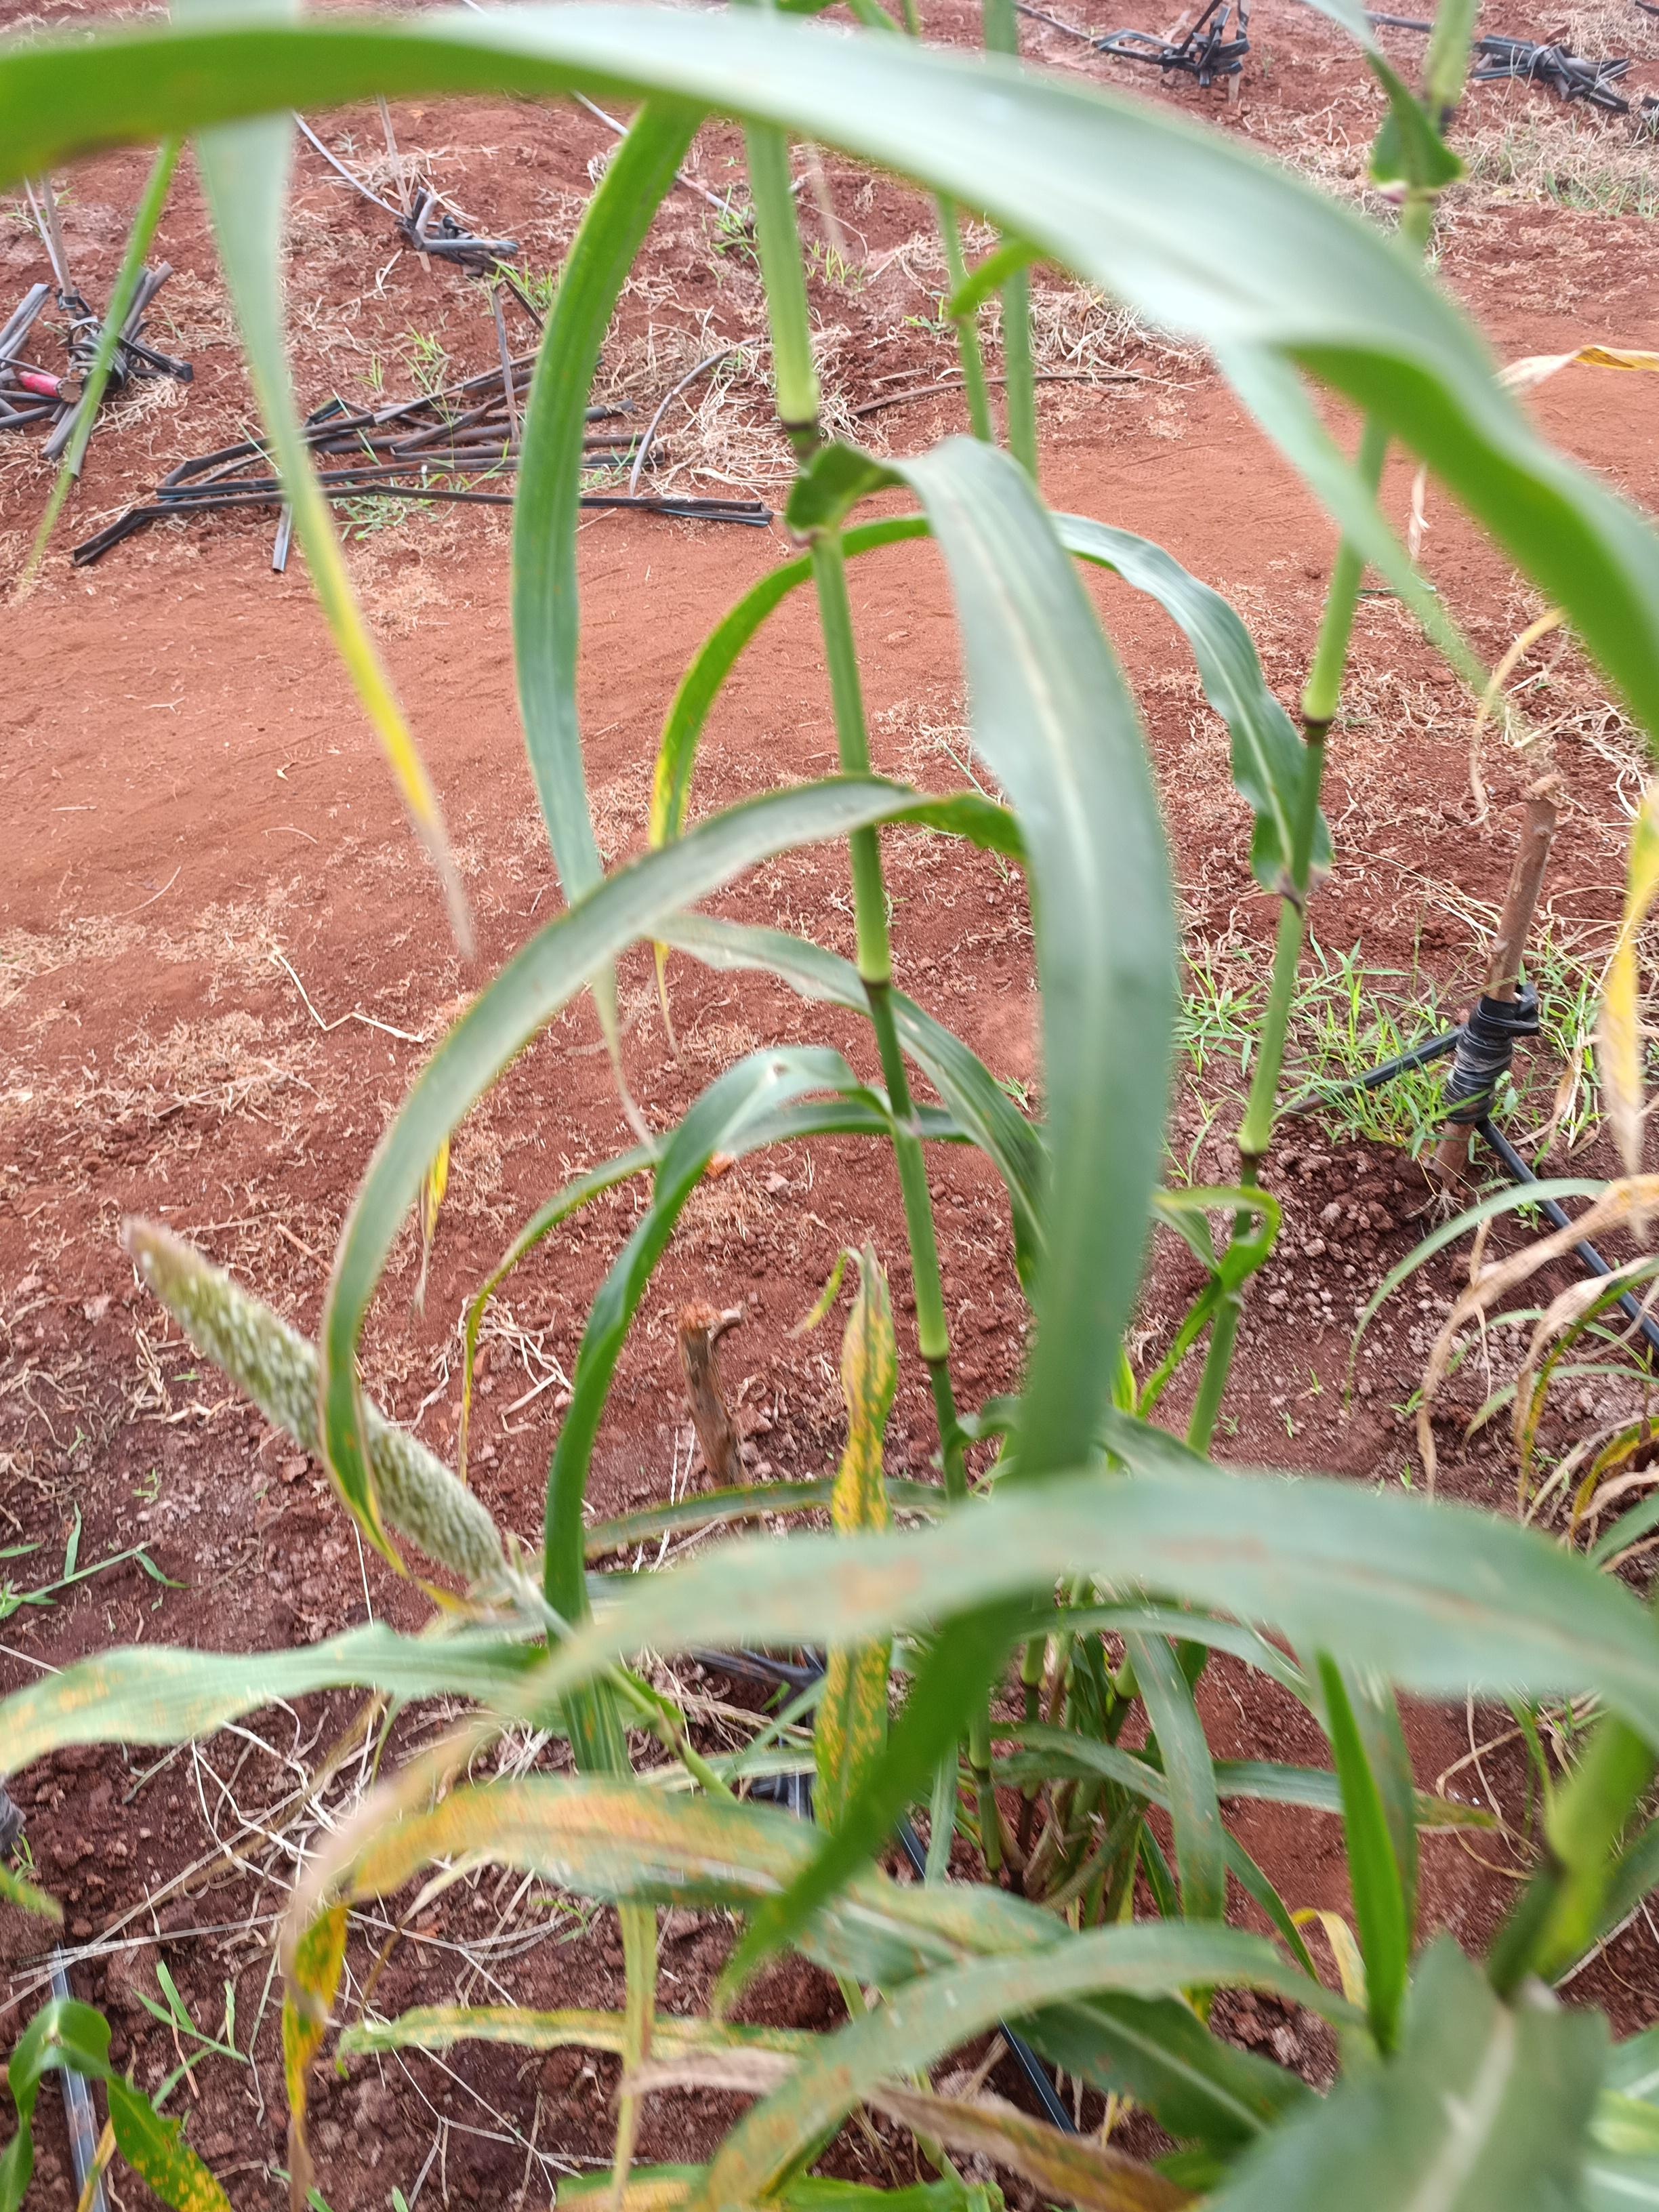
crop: pearl millet
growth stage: filling grain
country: Kenya
